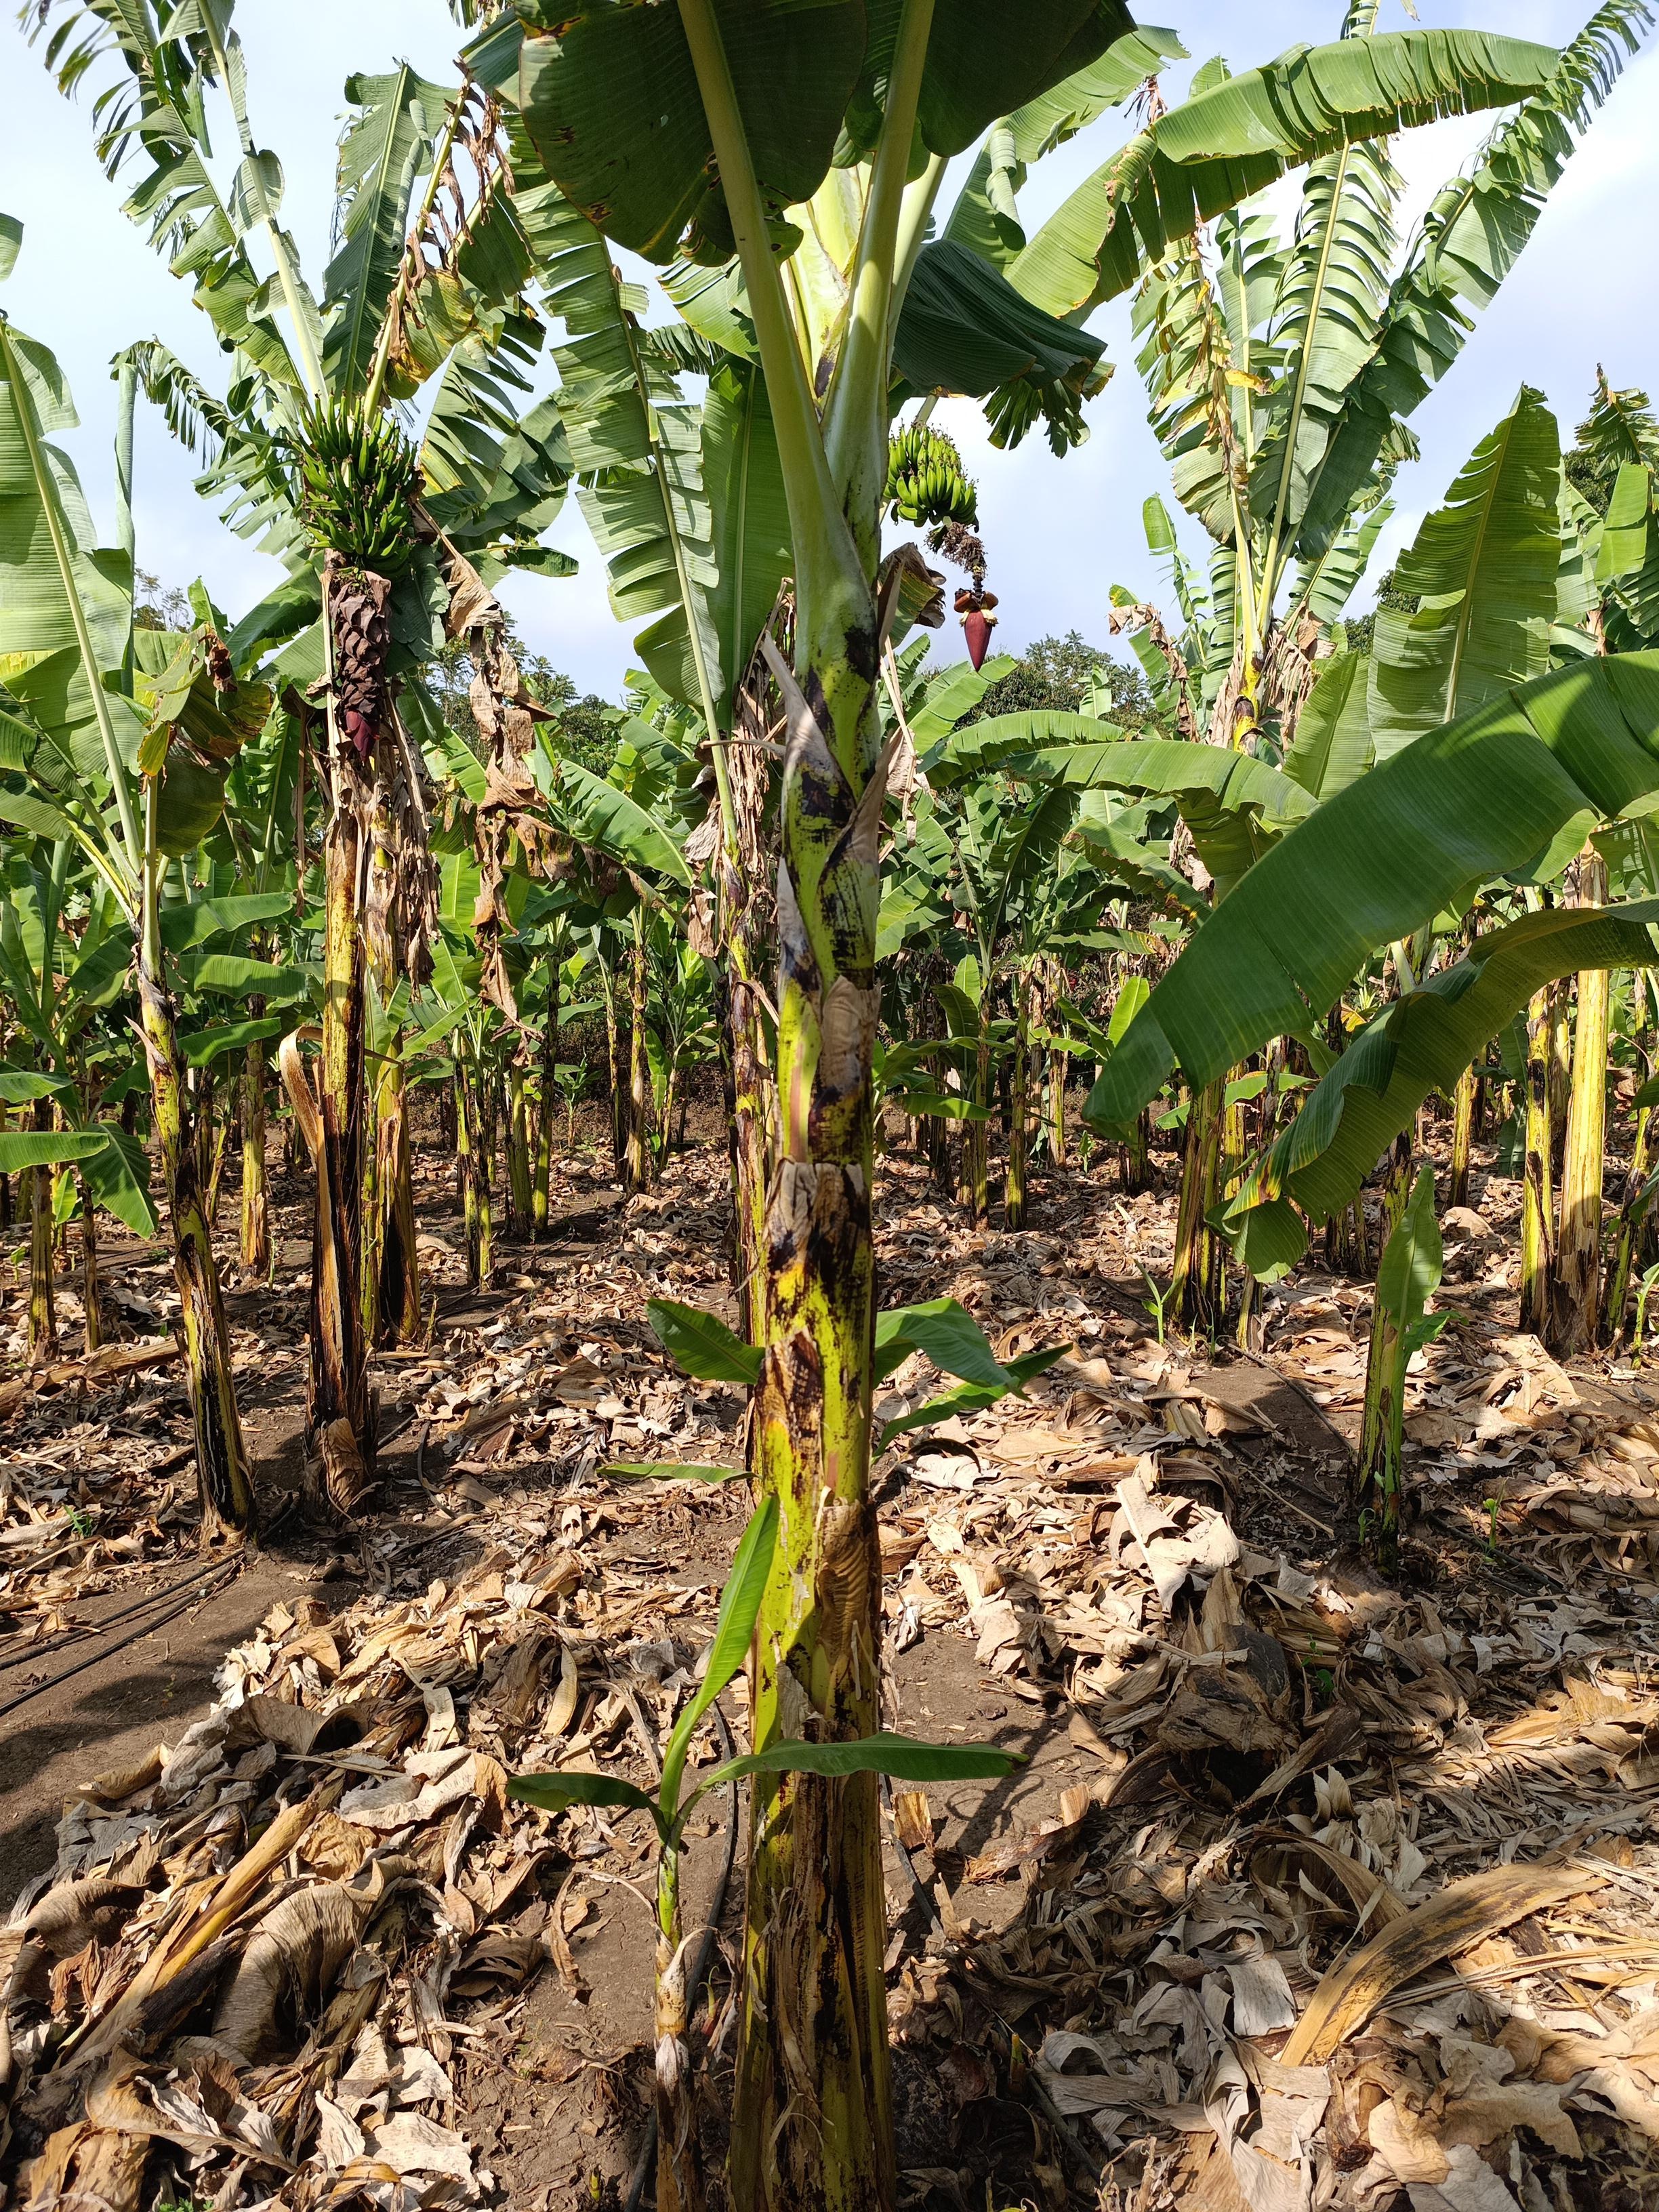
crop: banana
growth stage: vegetative
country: Tanzania
